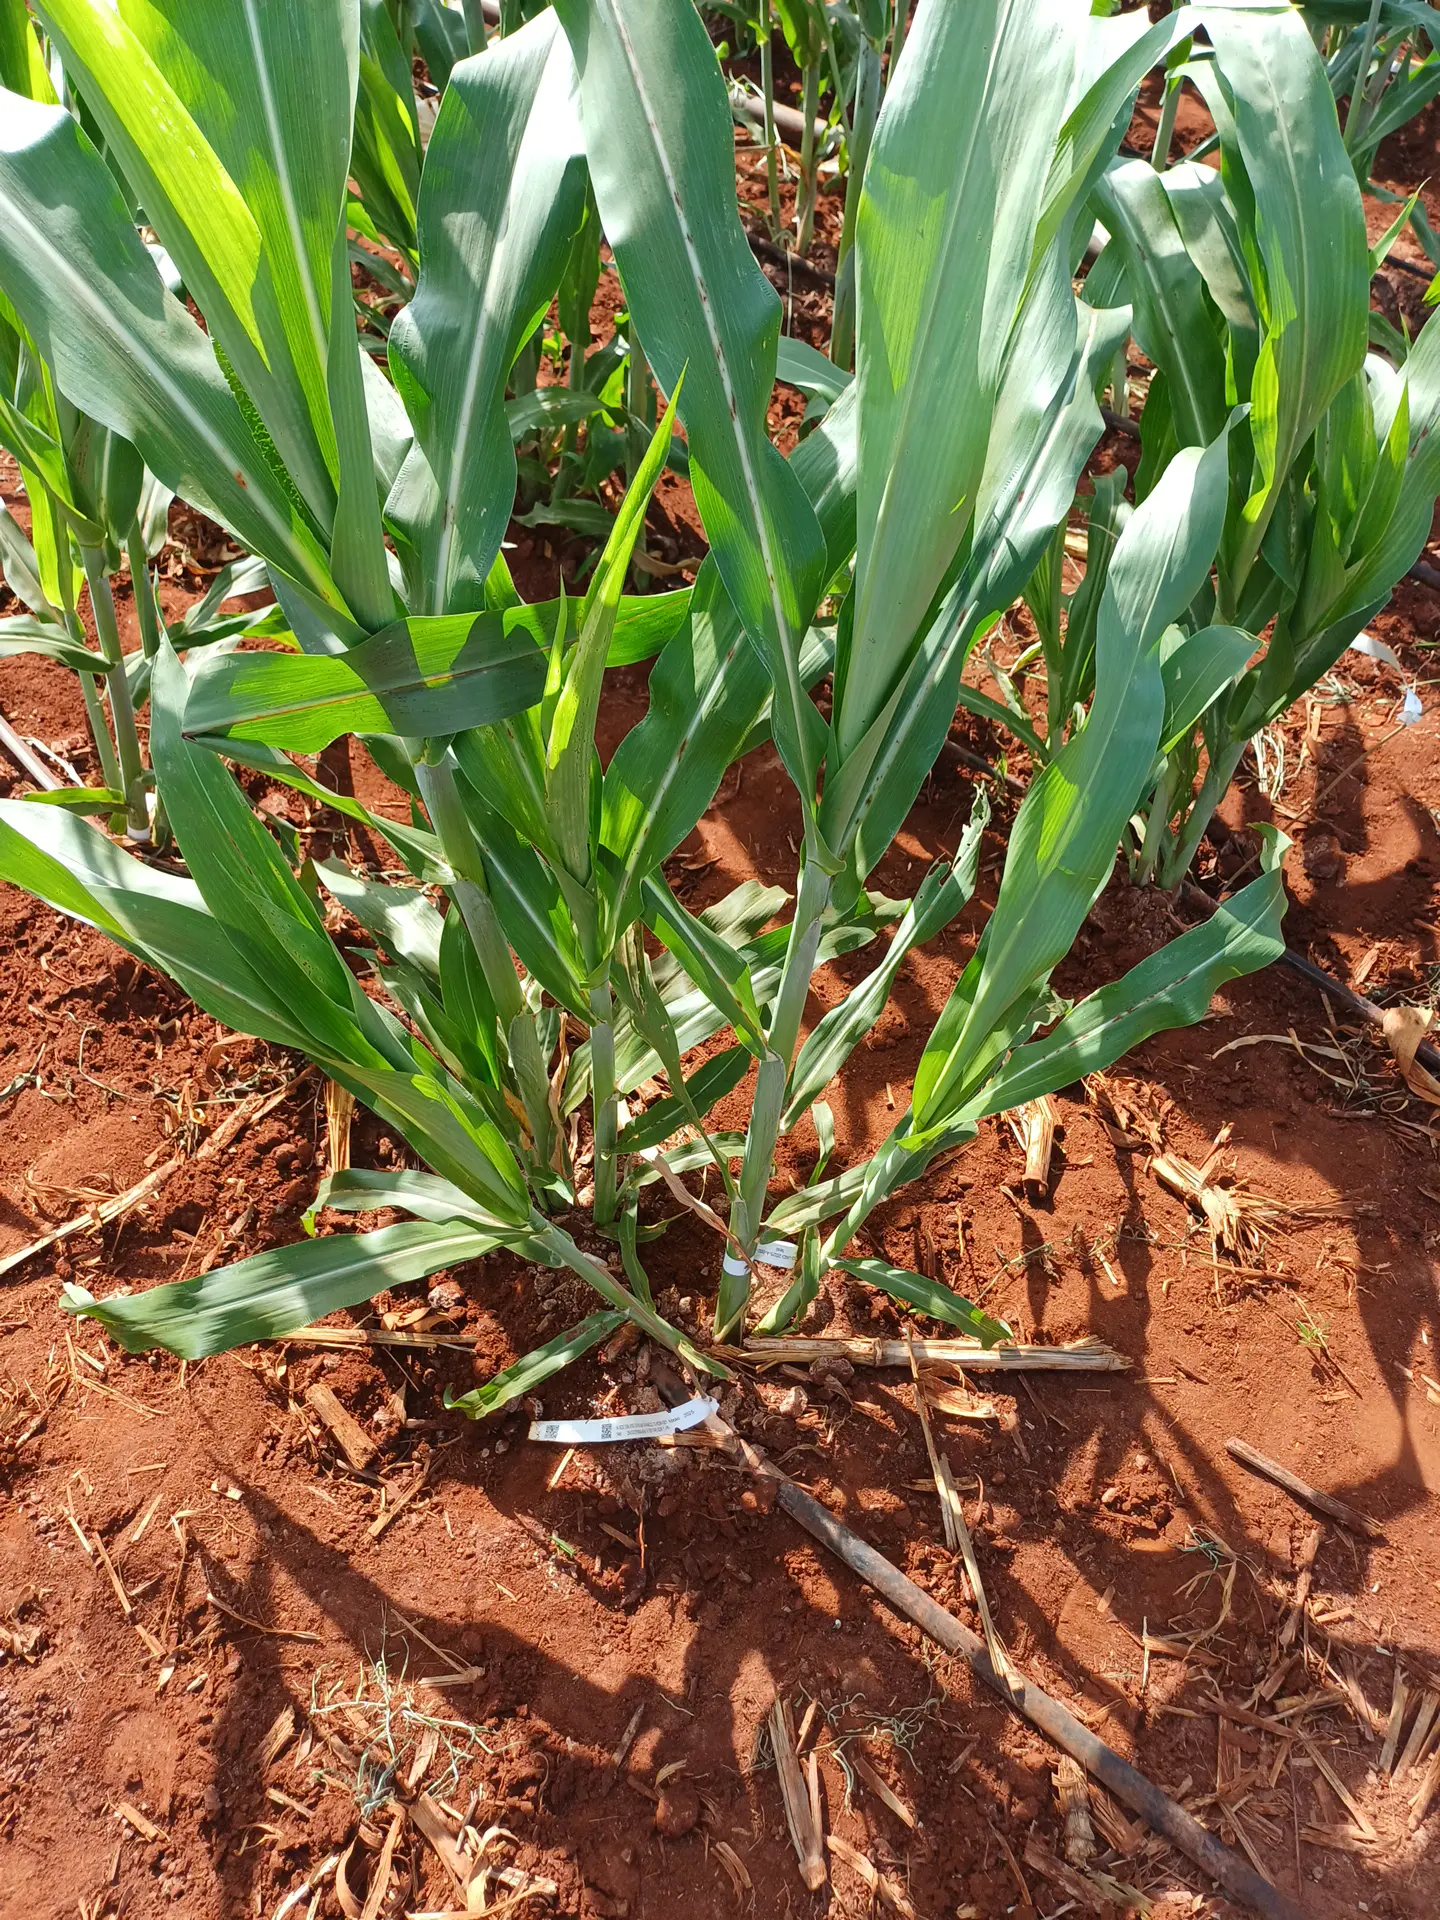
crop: sorghum
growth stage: vegetative
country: Kenya
